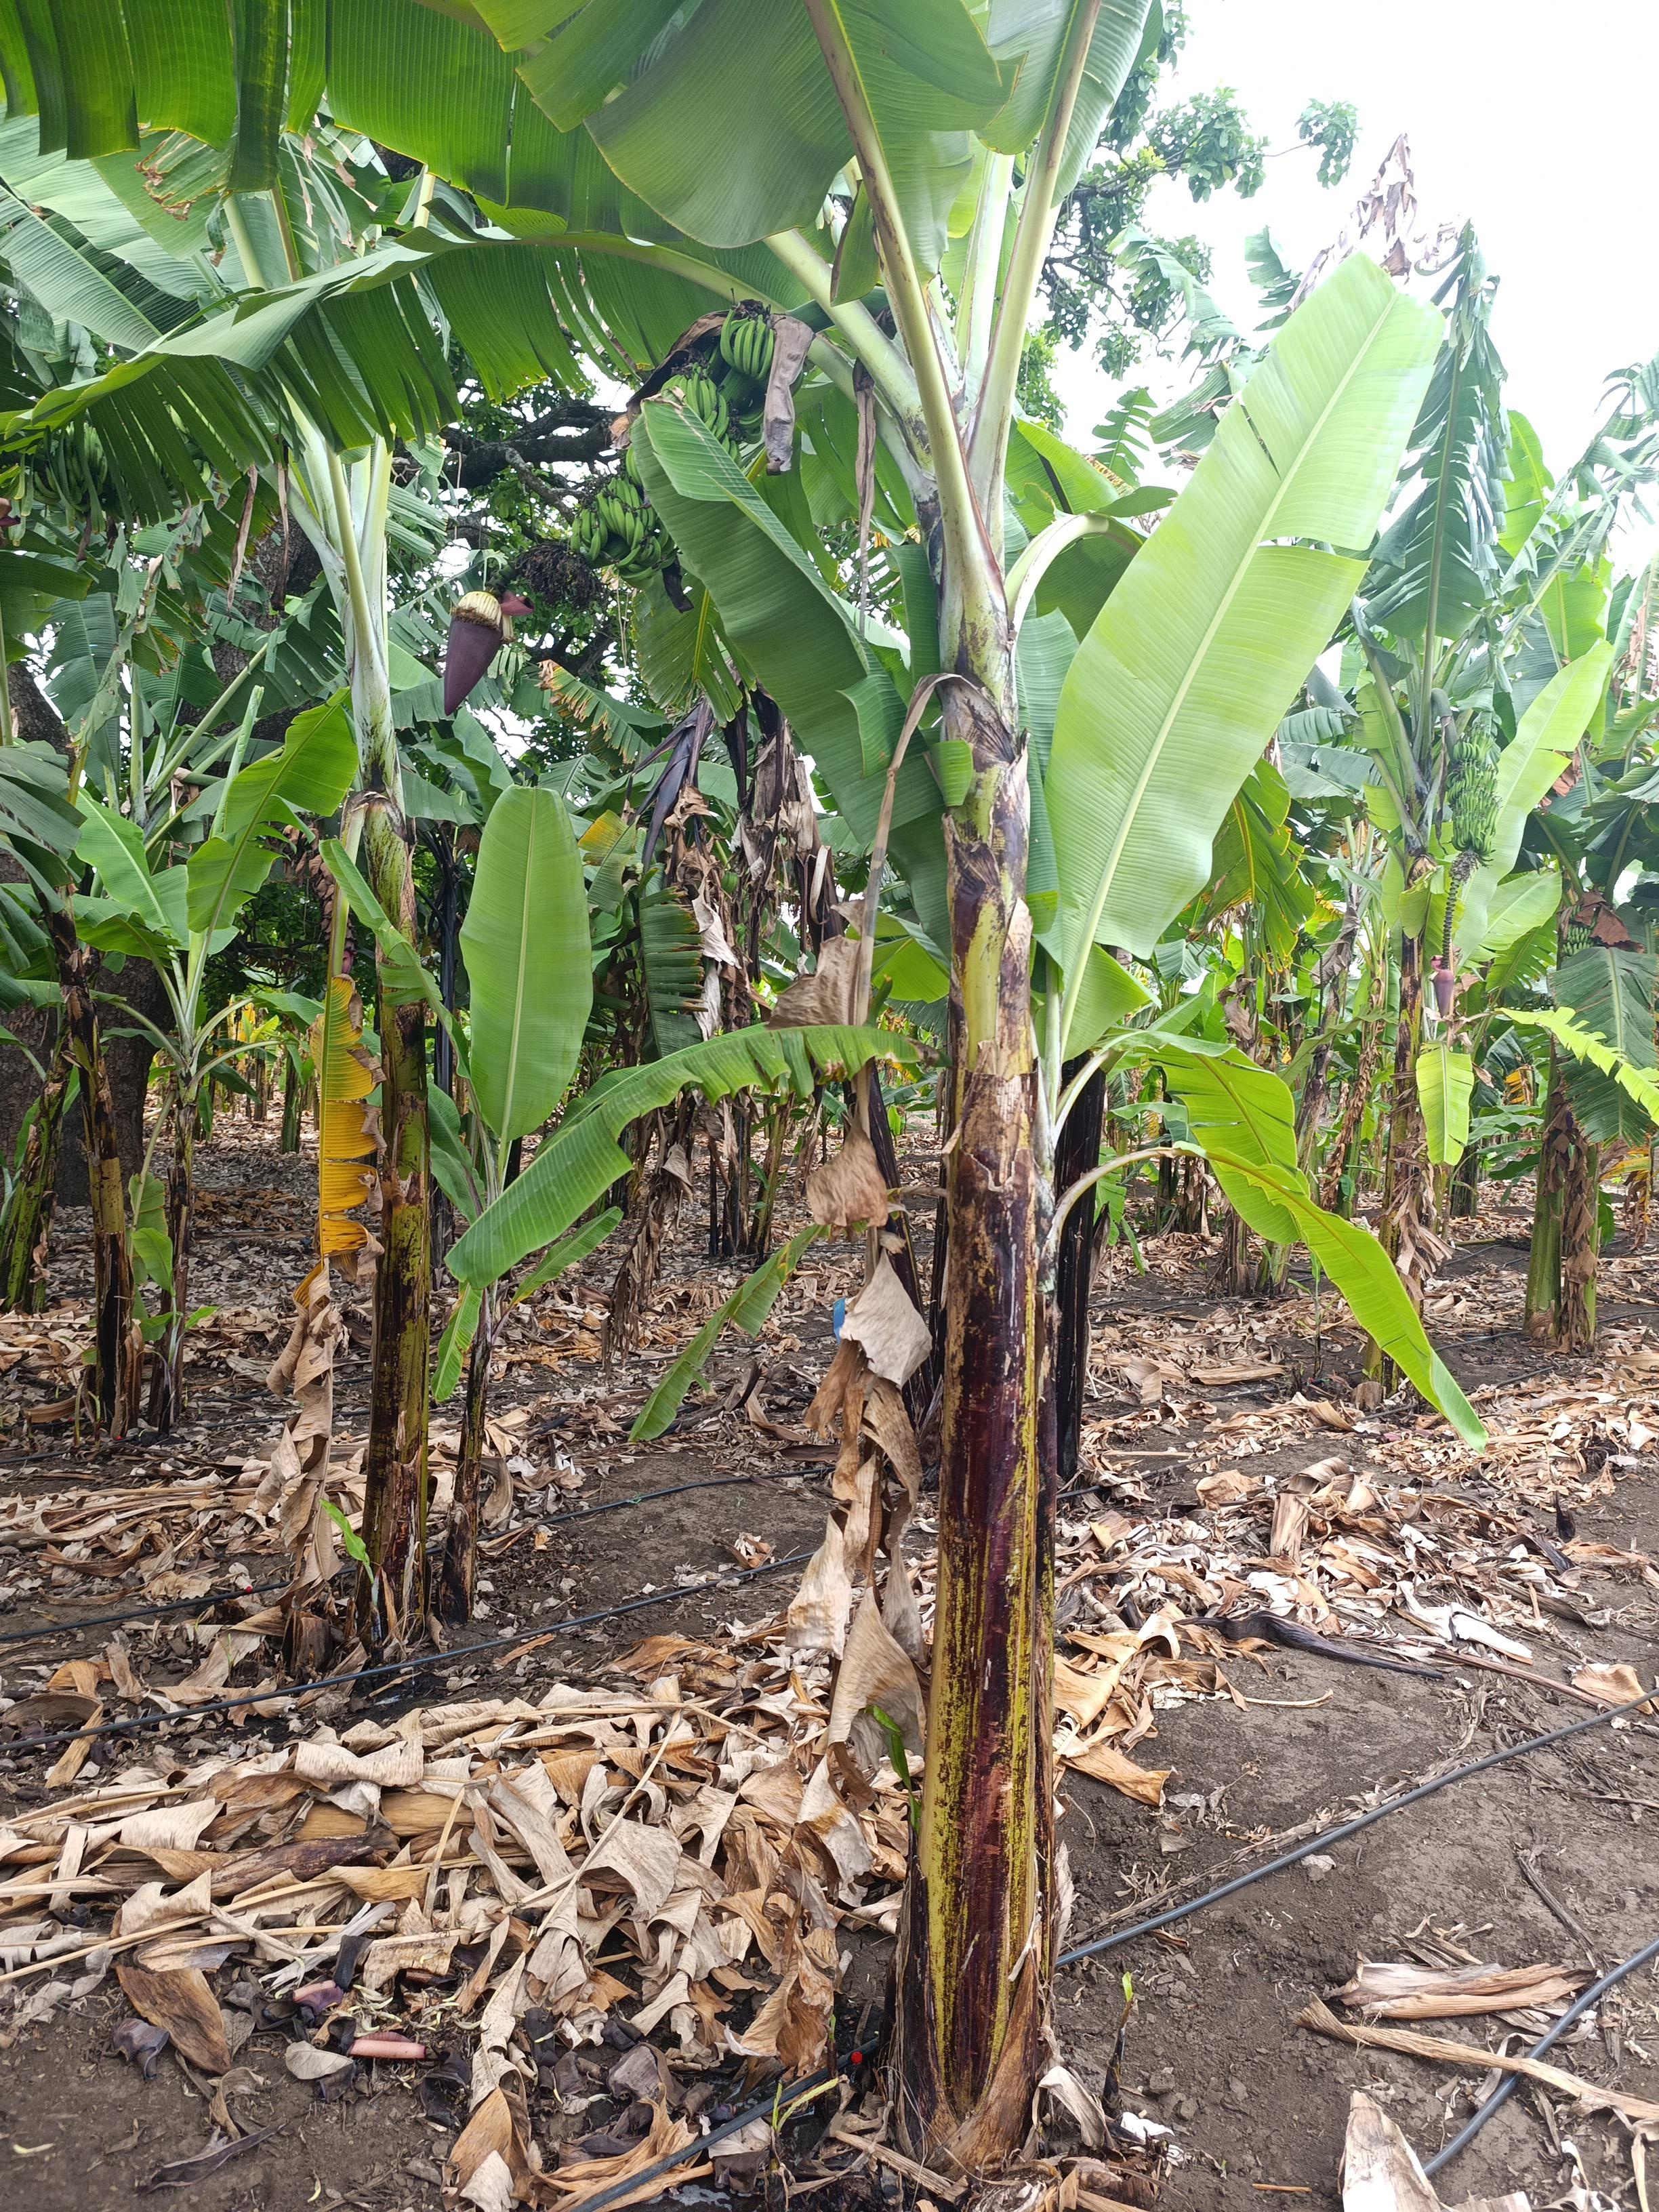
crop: banana
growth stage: development fruit
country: Tanzania
